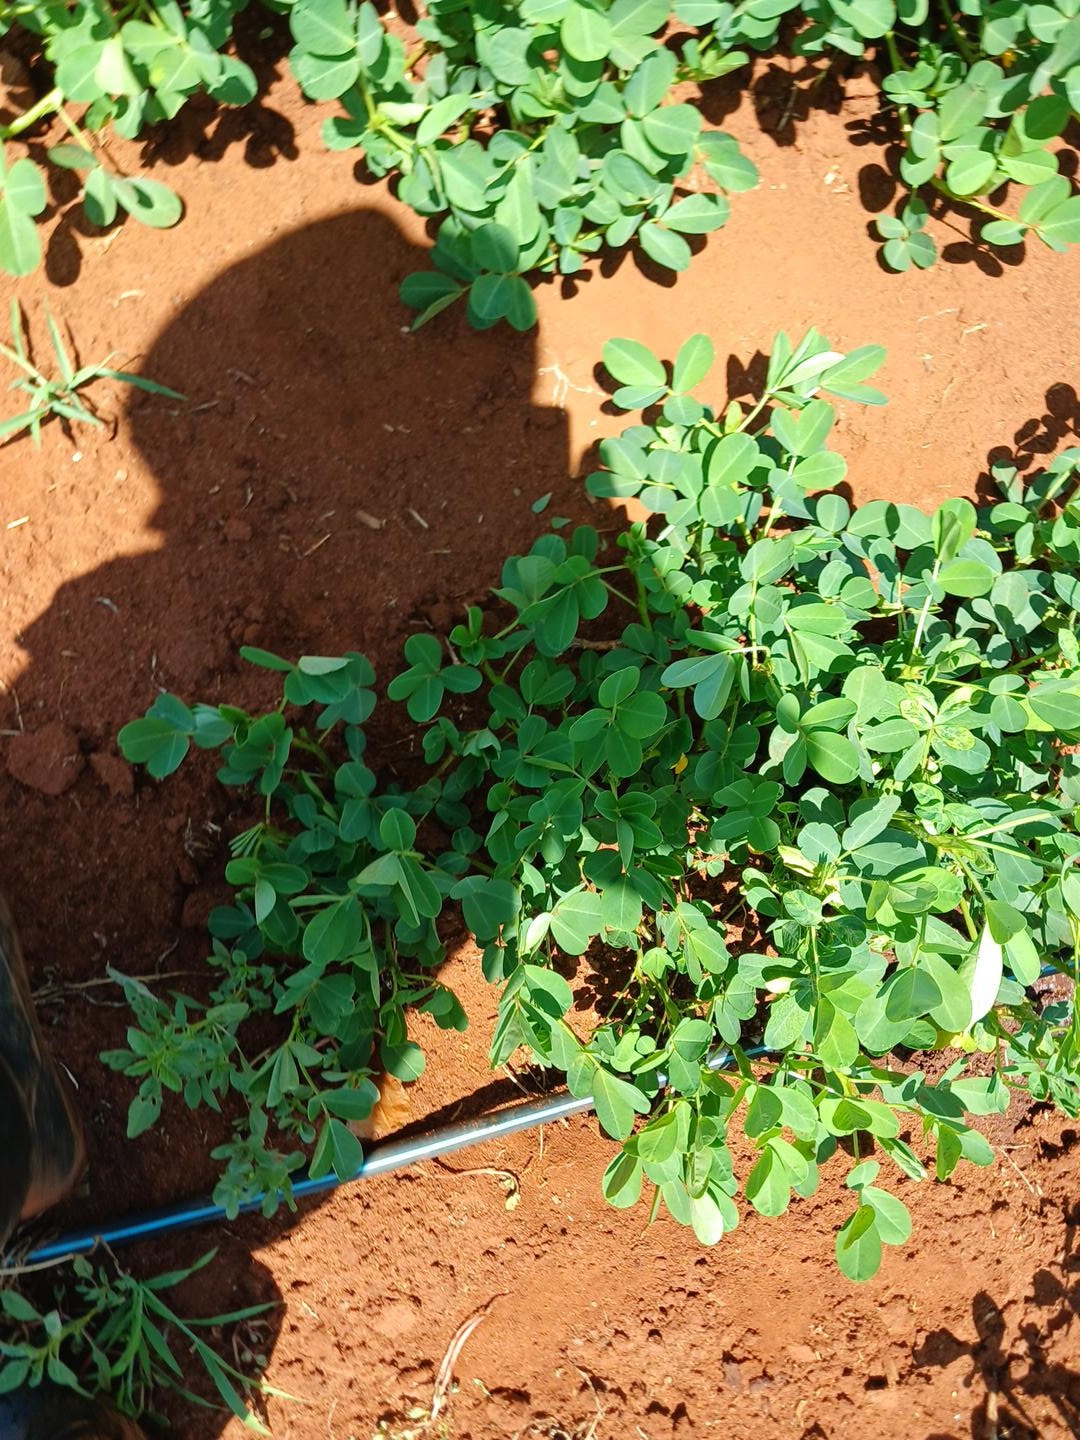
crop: groundnut
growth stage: flowering
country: Kenya
